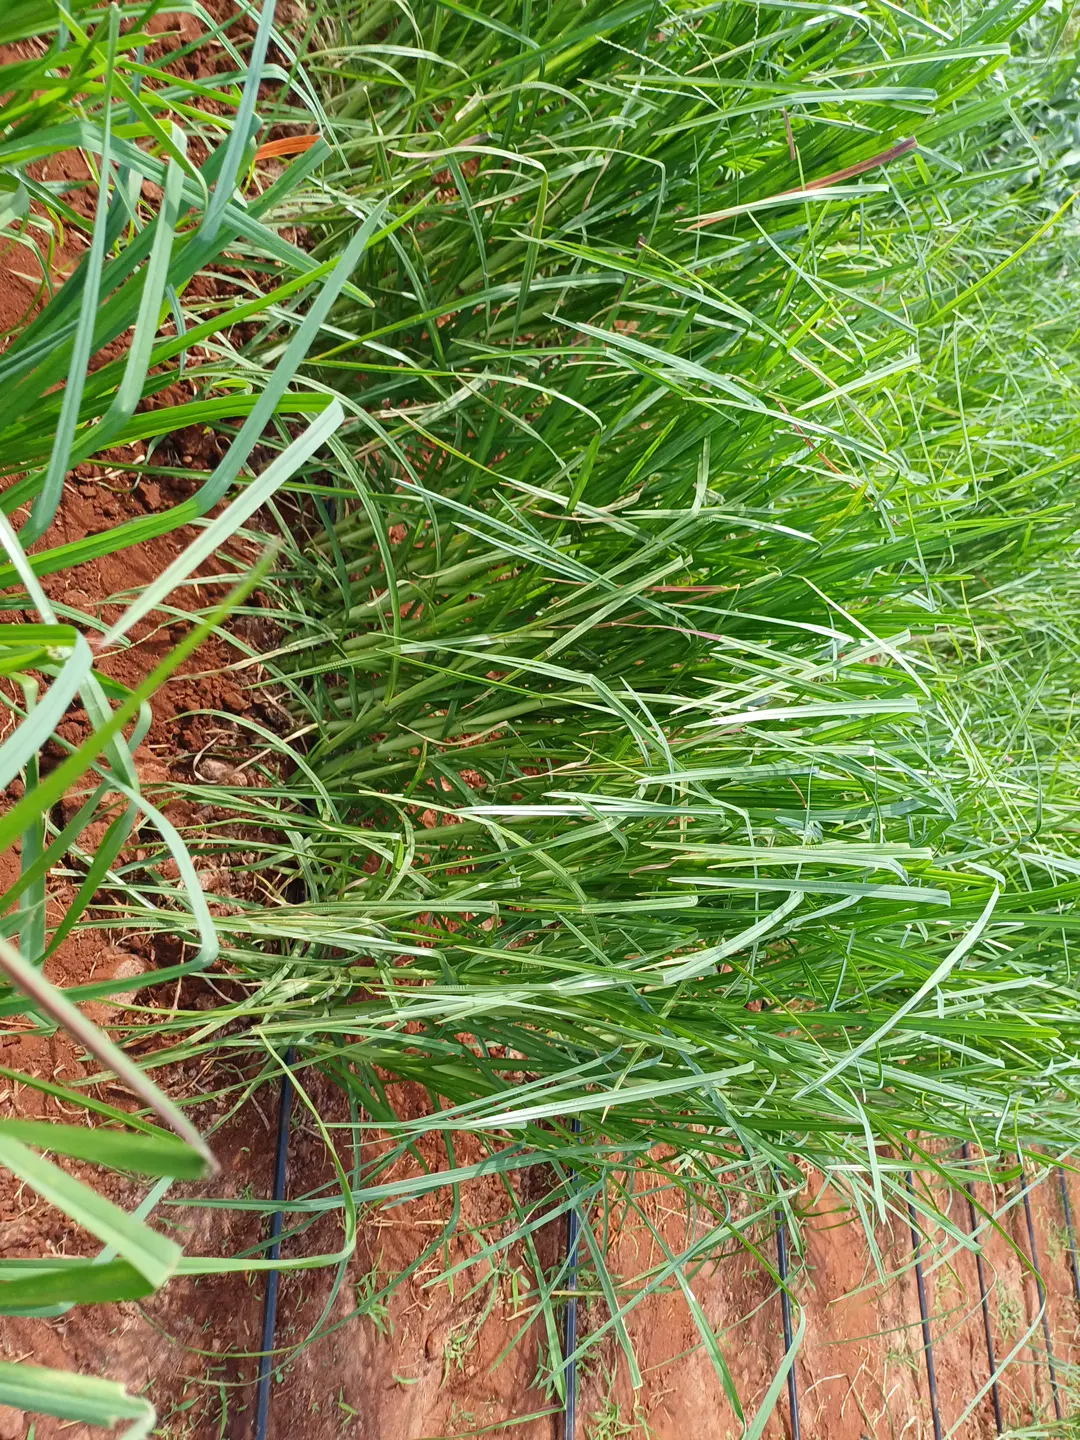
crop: finger millet
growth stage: flowering
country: Kenya
